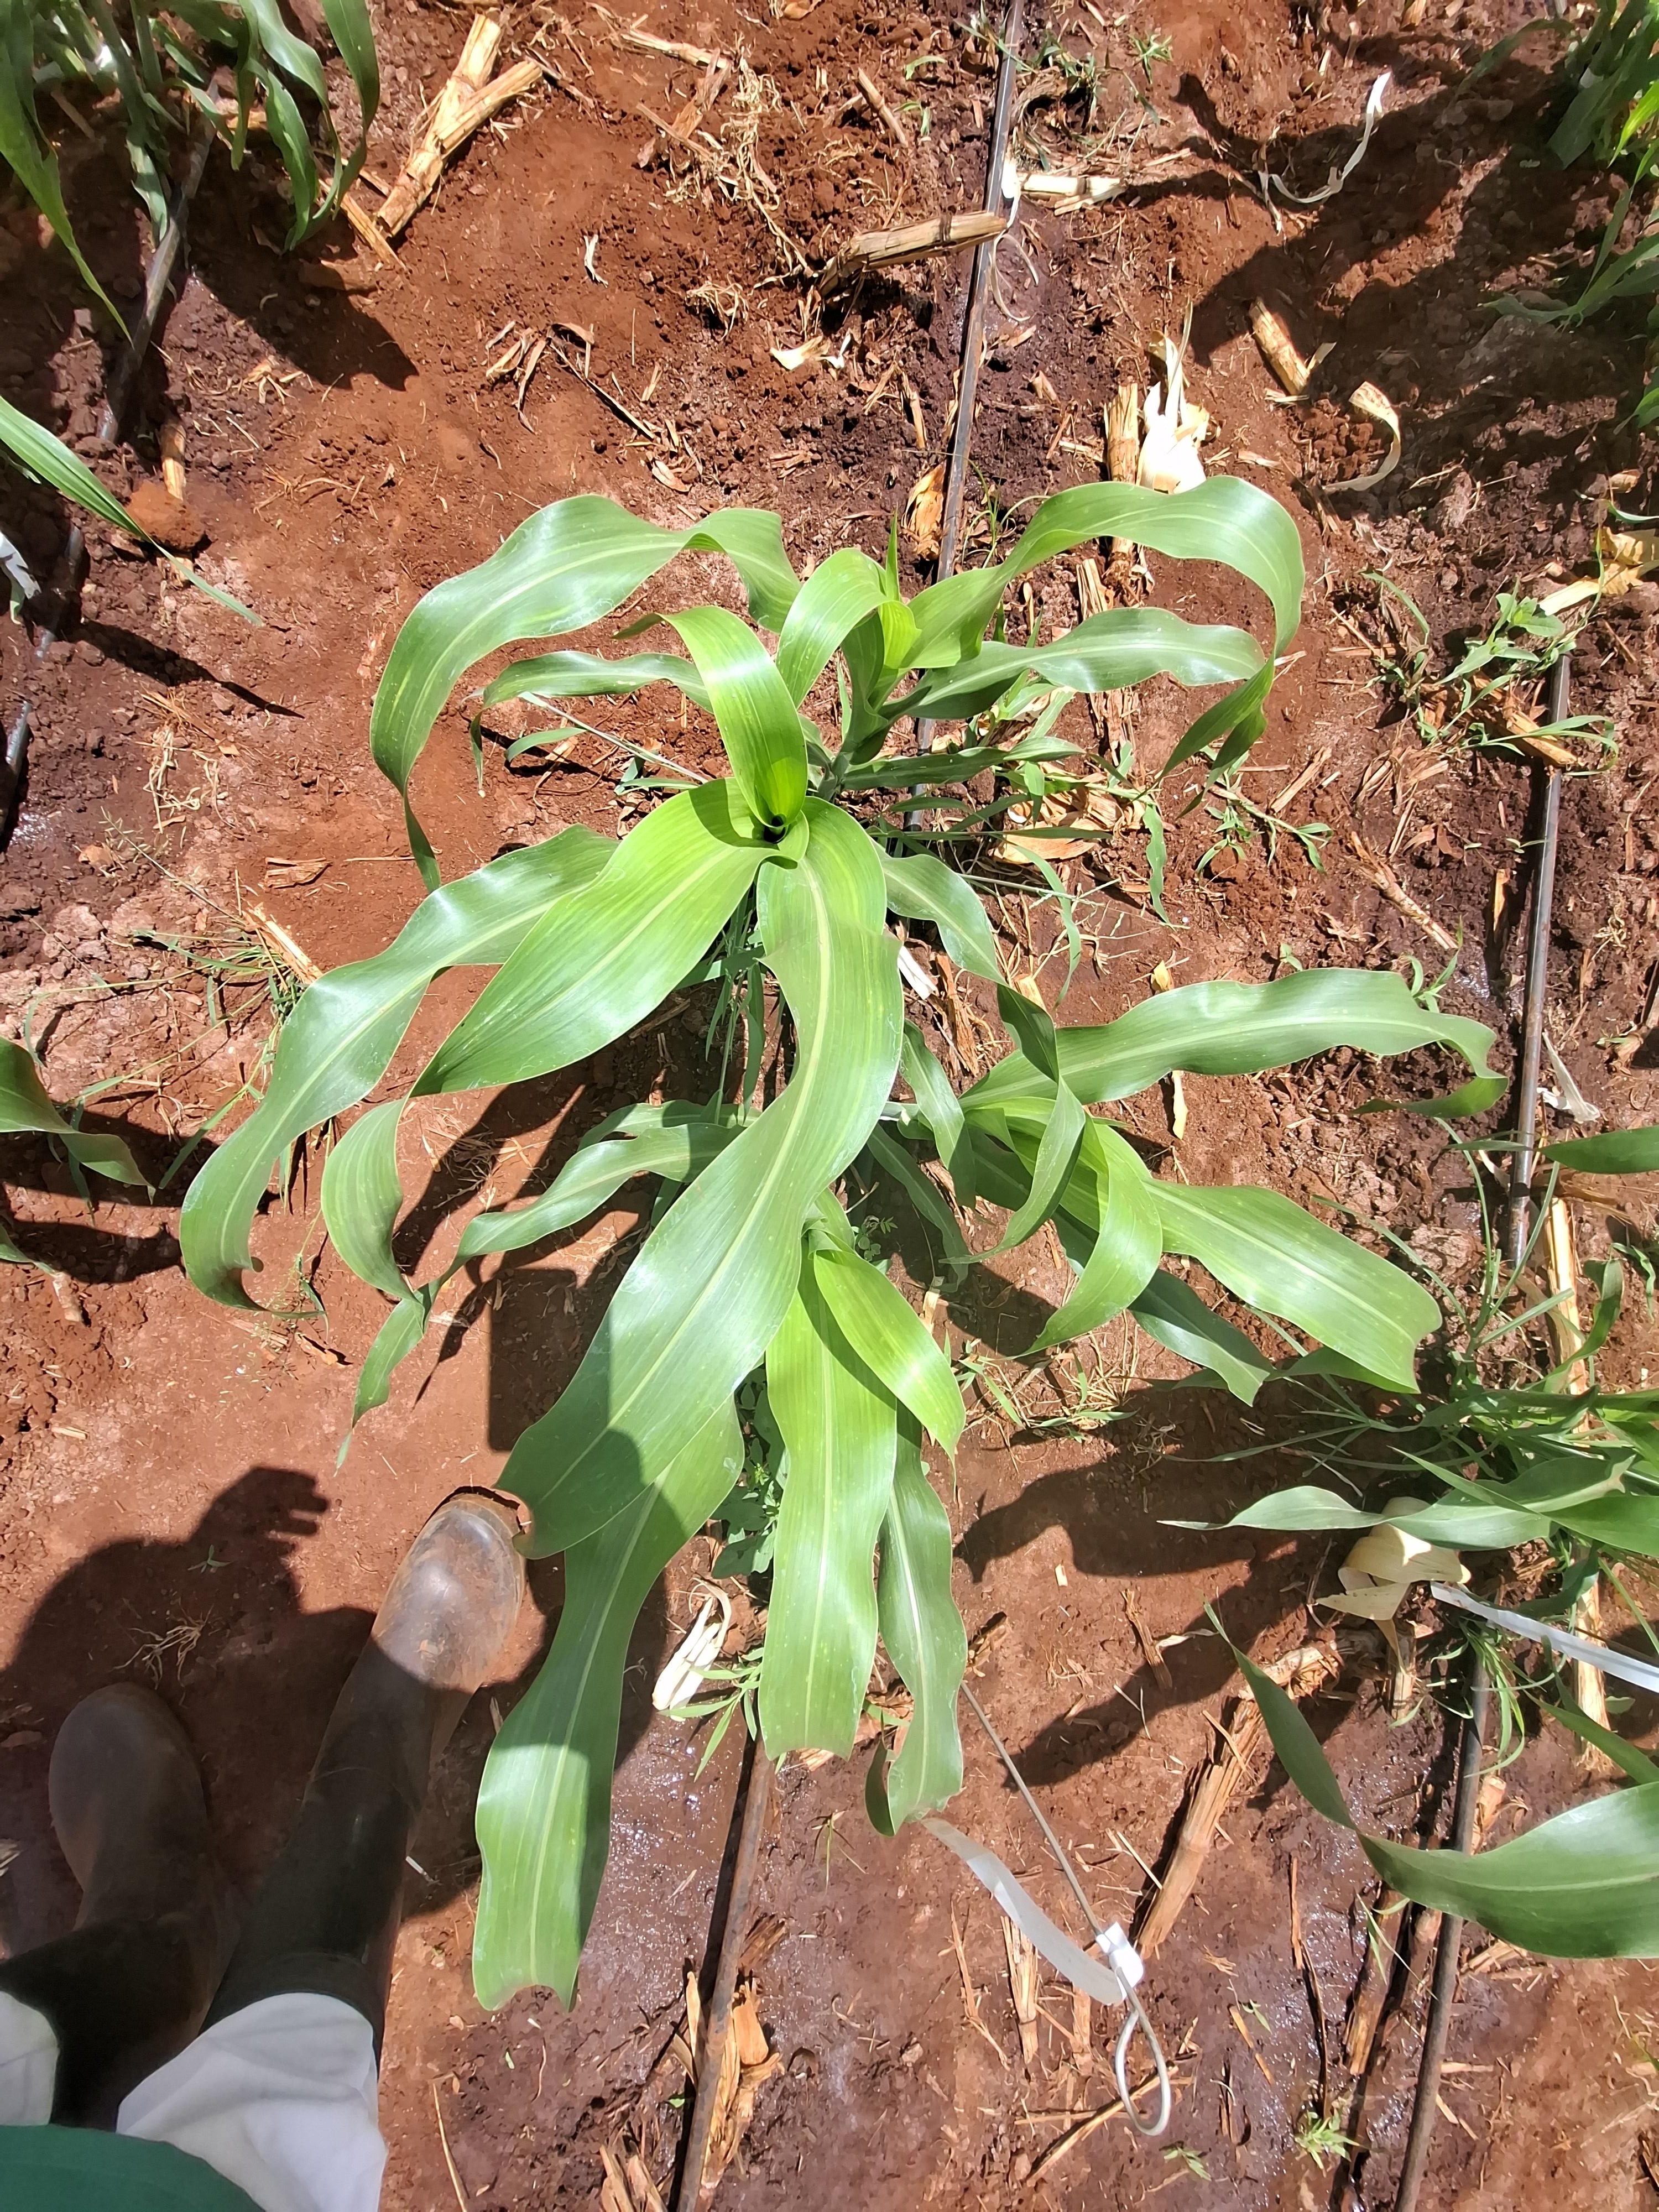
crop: sorghum
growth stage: vegetative
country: Kenya
